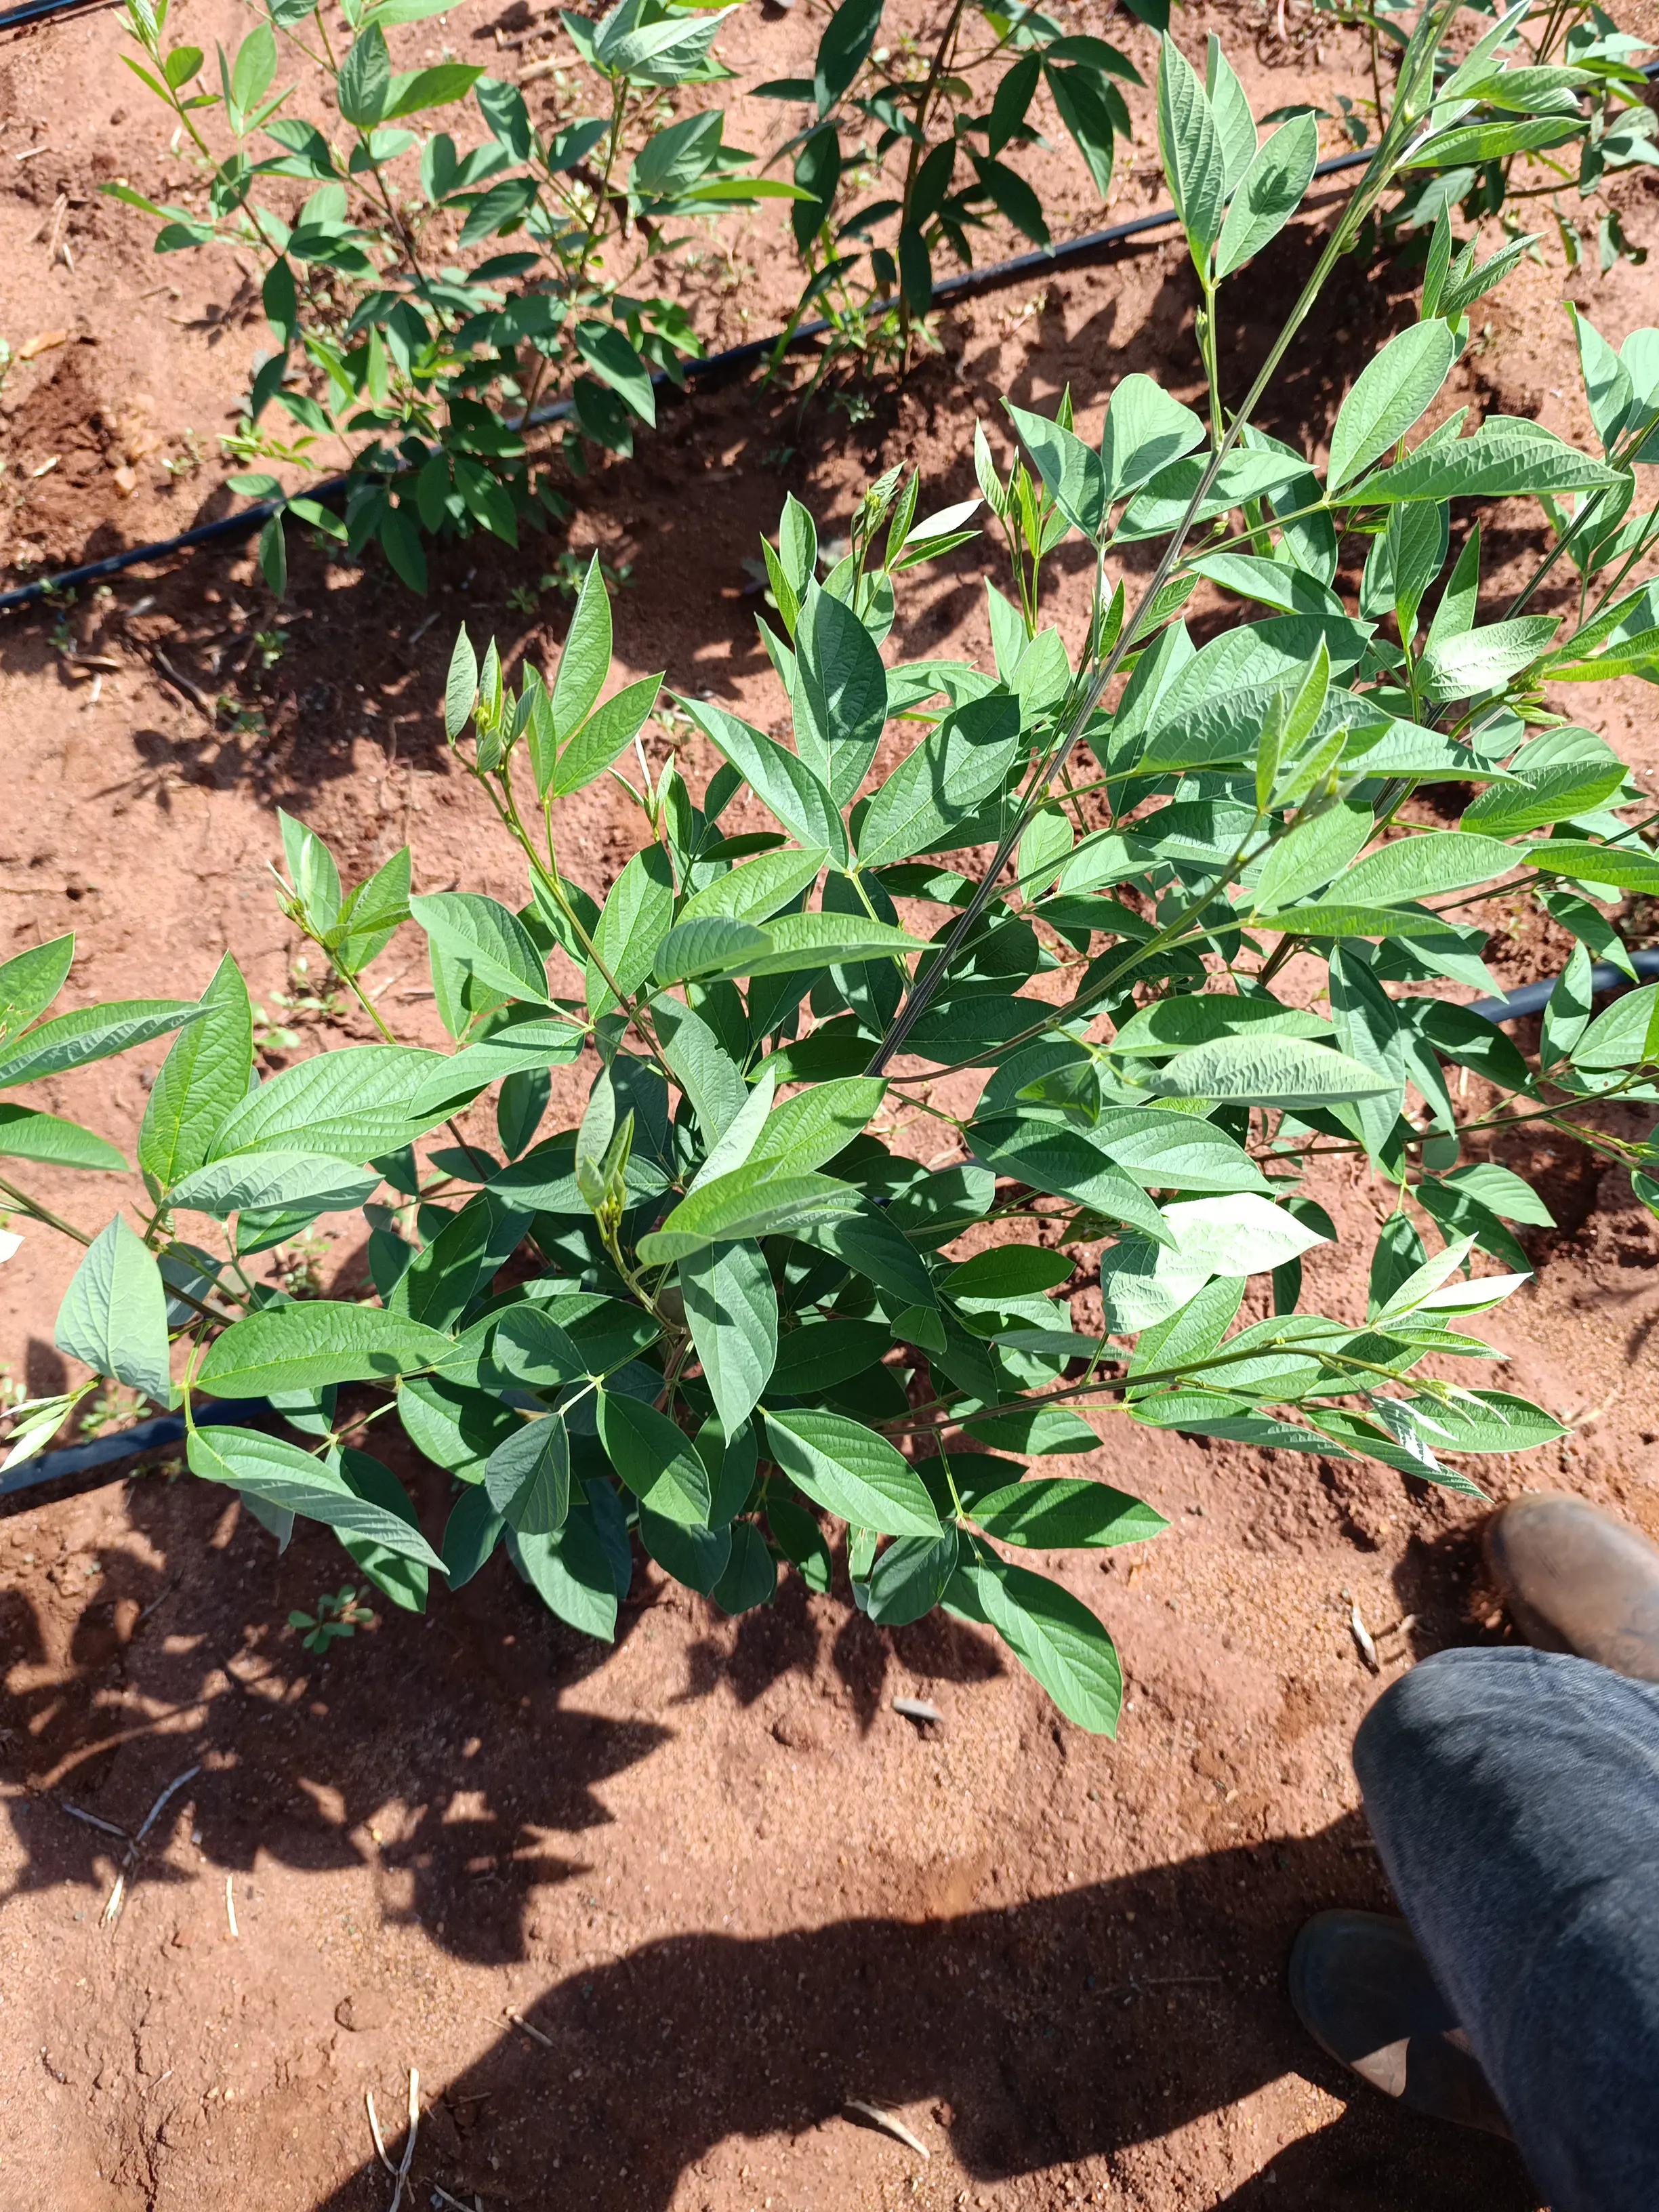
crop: pigeonpea
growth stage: flowering
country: Kenya
